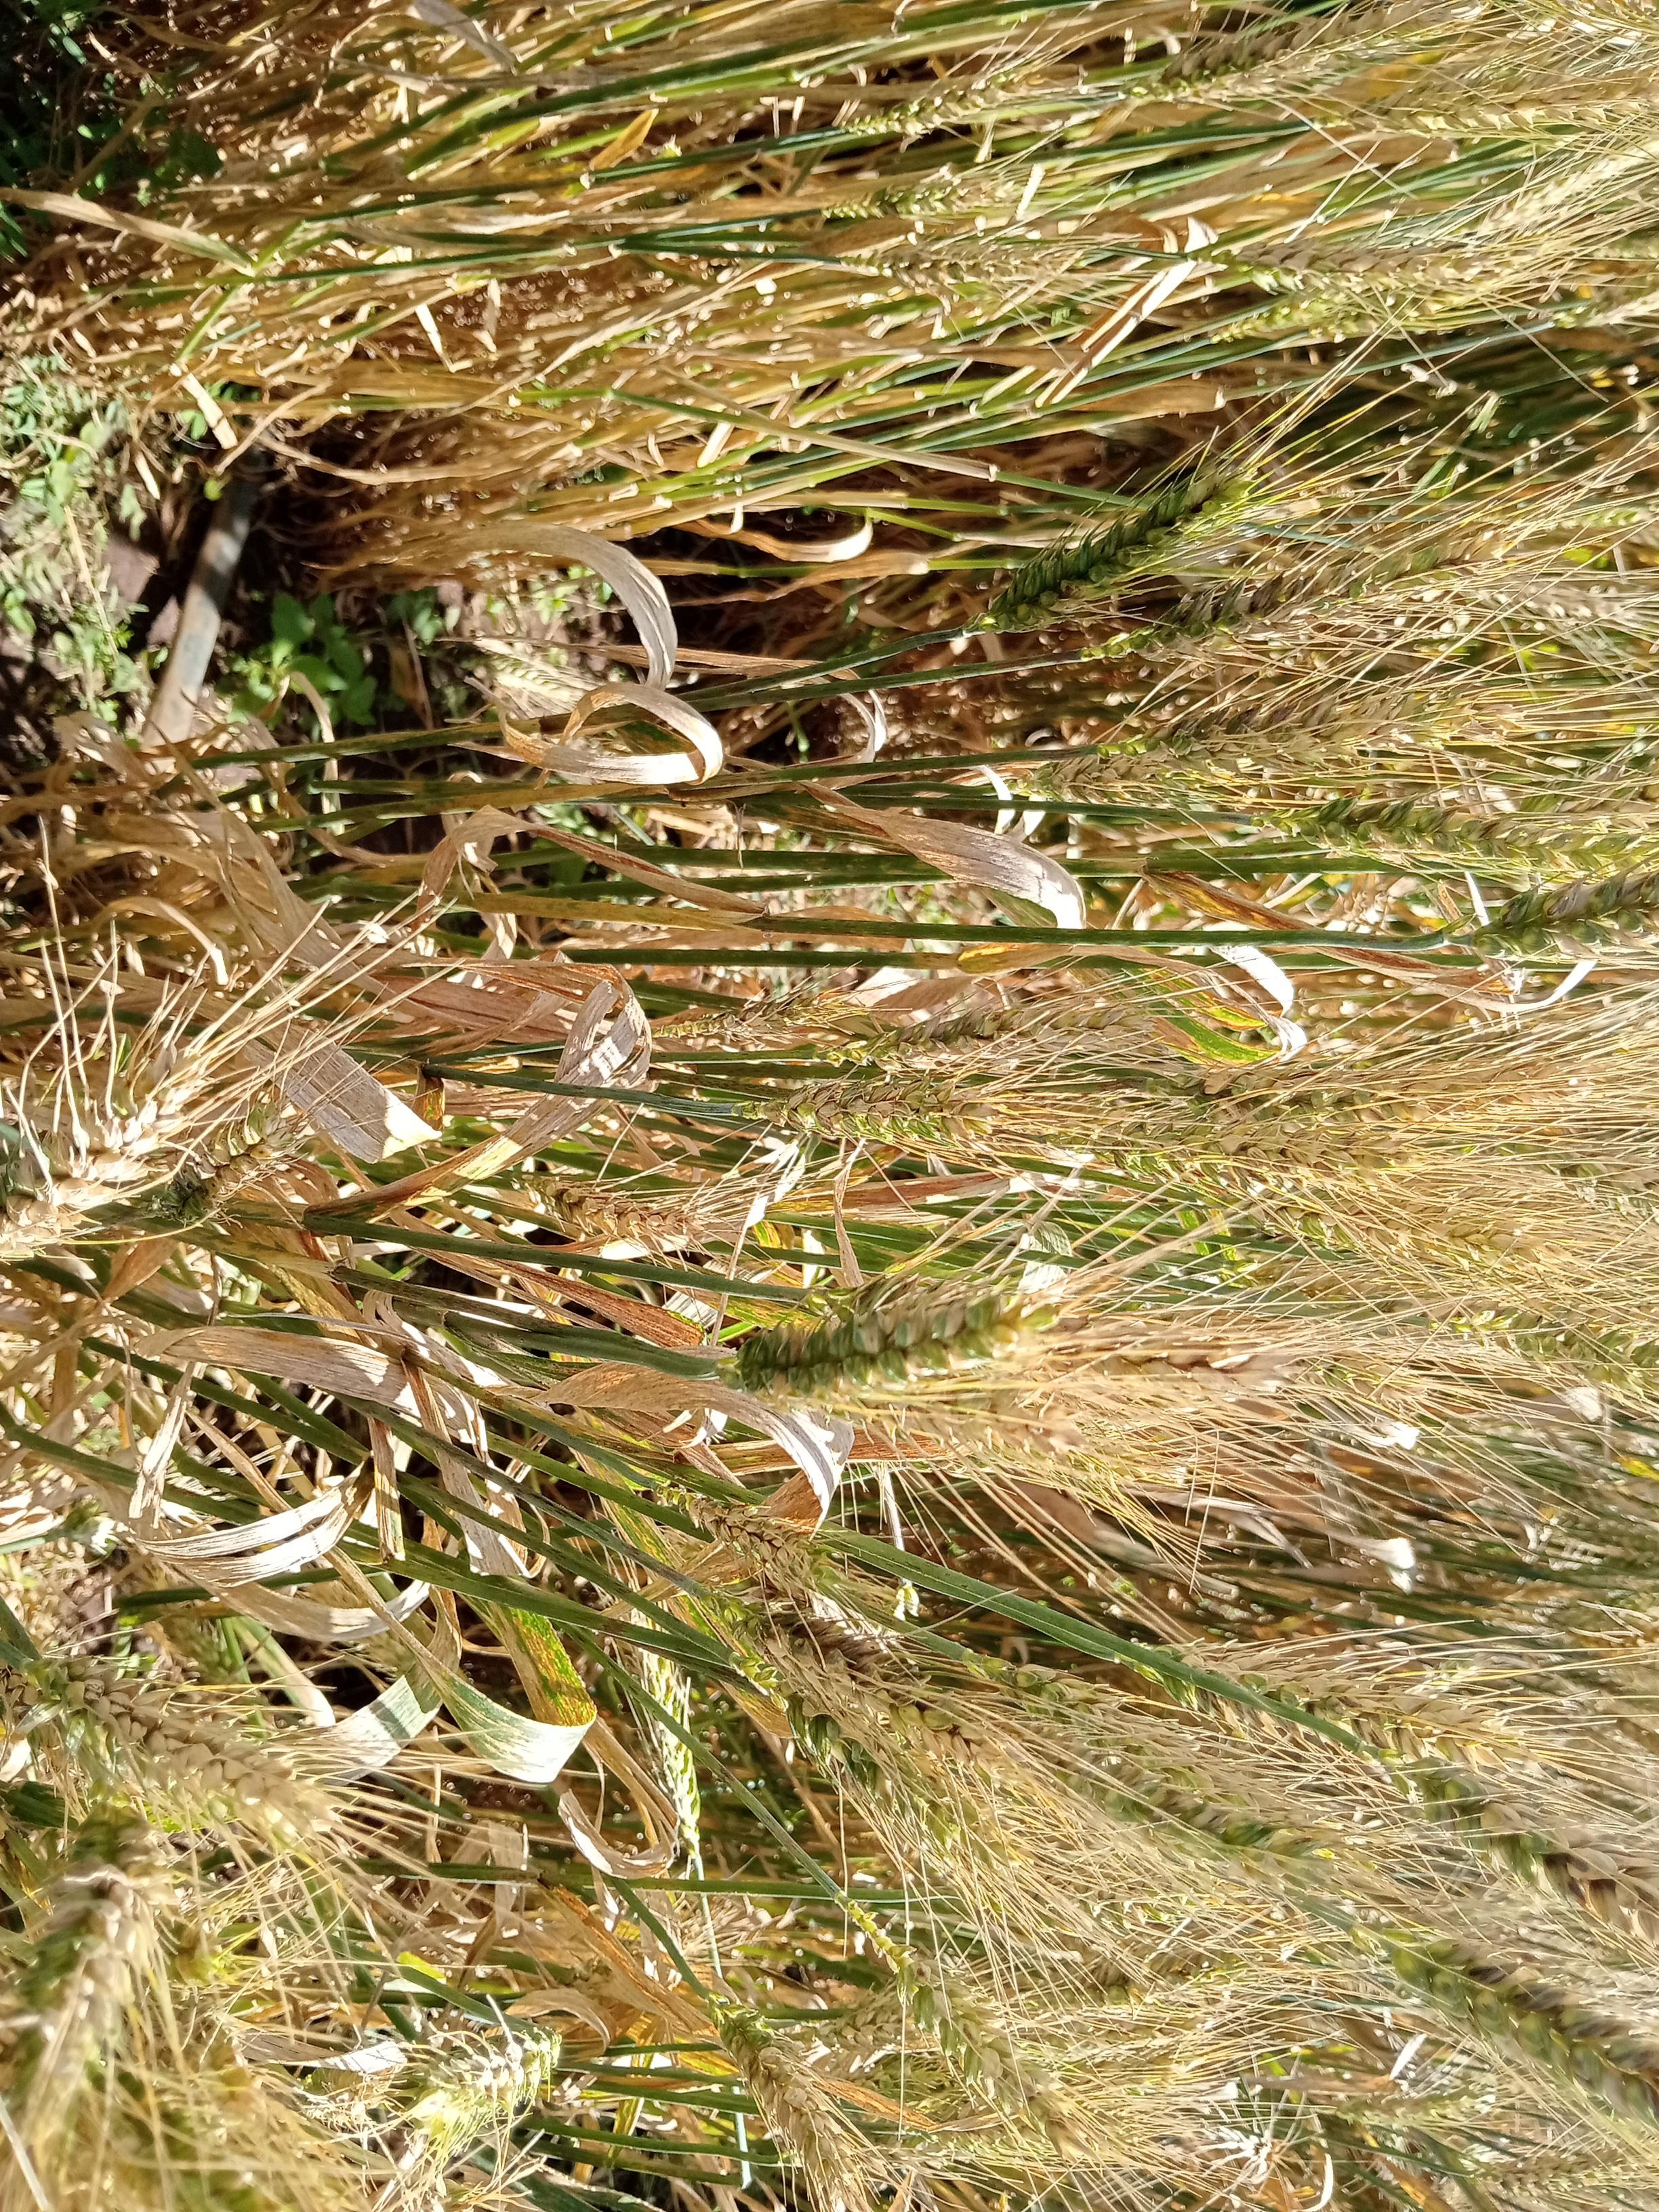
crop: wheat
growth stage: maturity
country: Kenya
